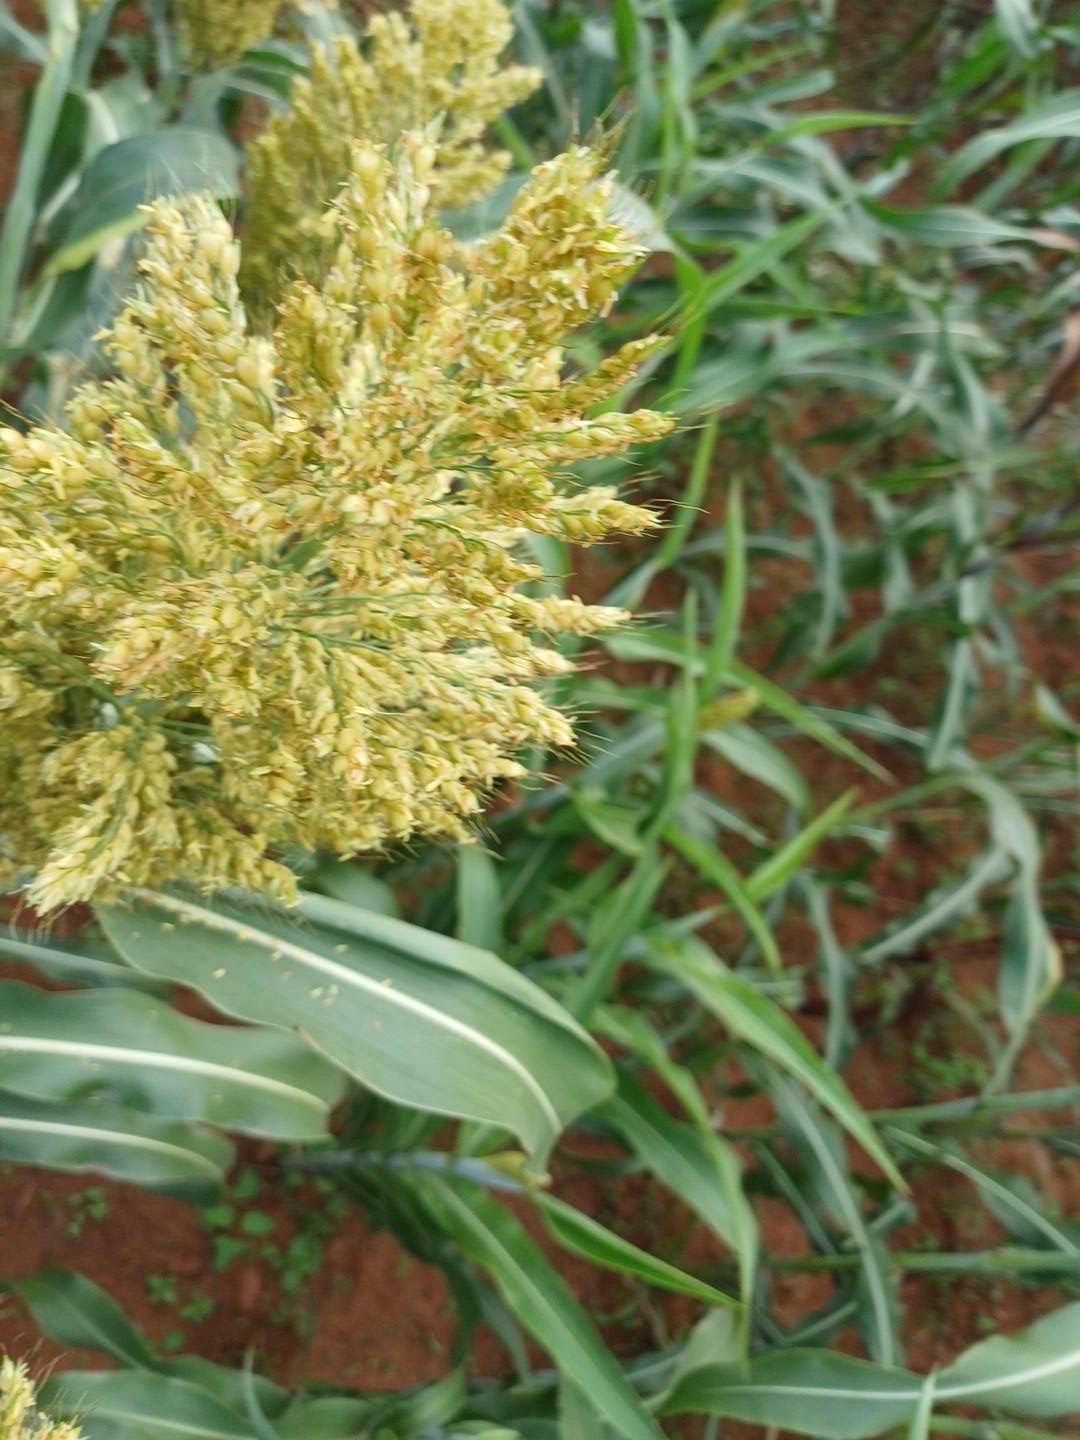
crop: sorghum
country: Kenya
